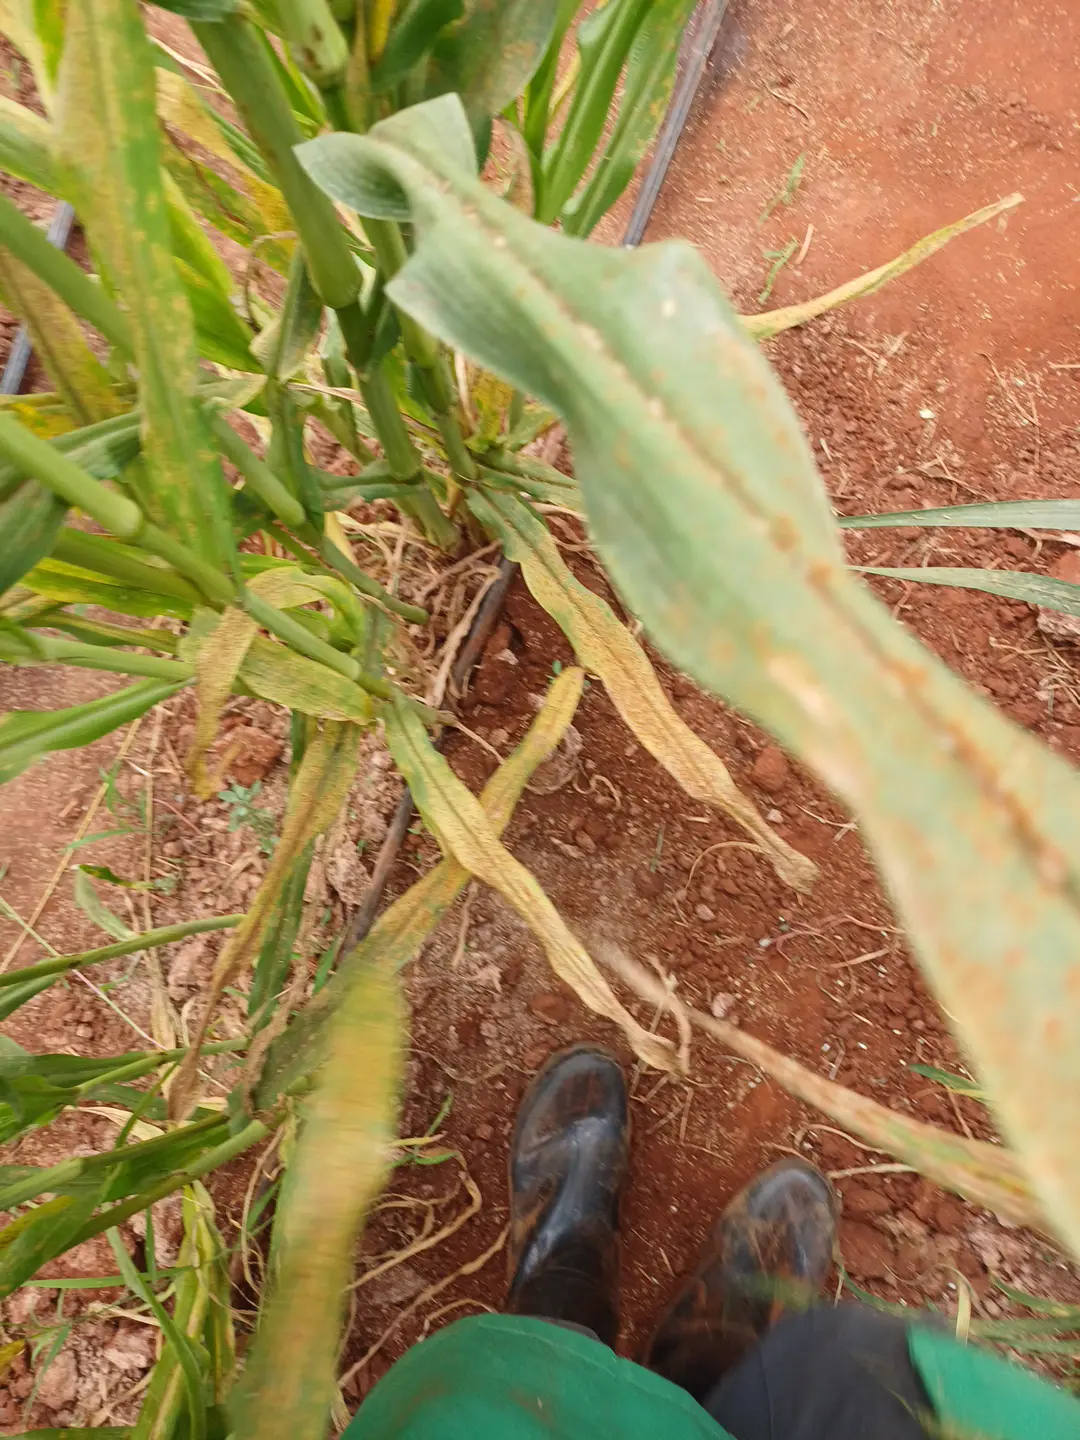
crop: pearl millet
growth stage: filling grain
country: Kenya
